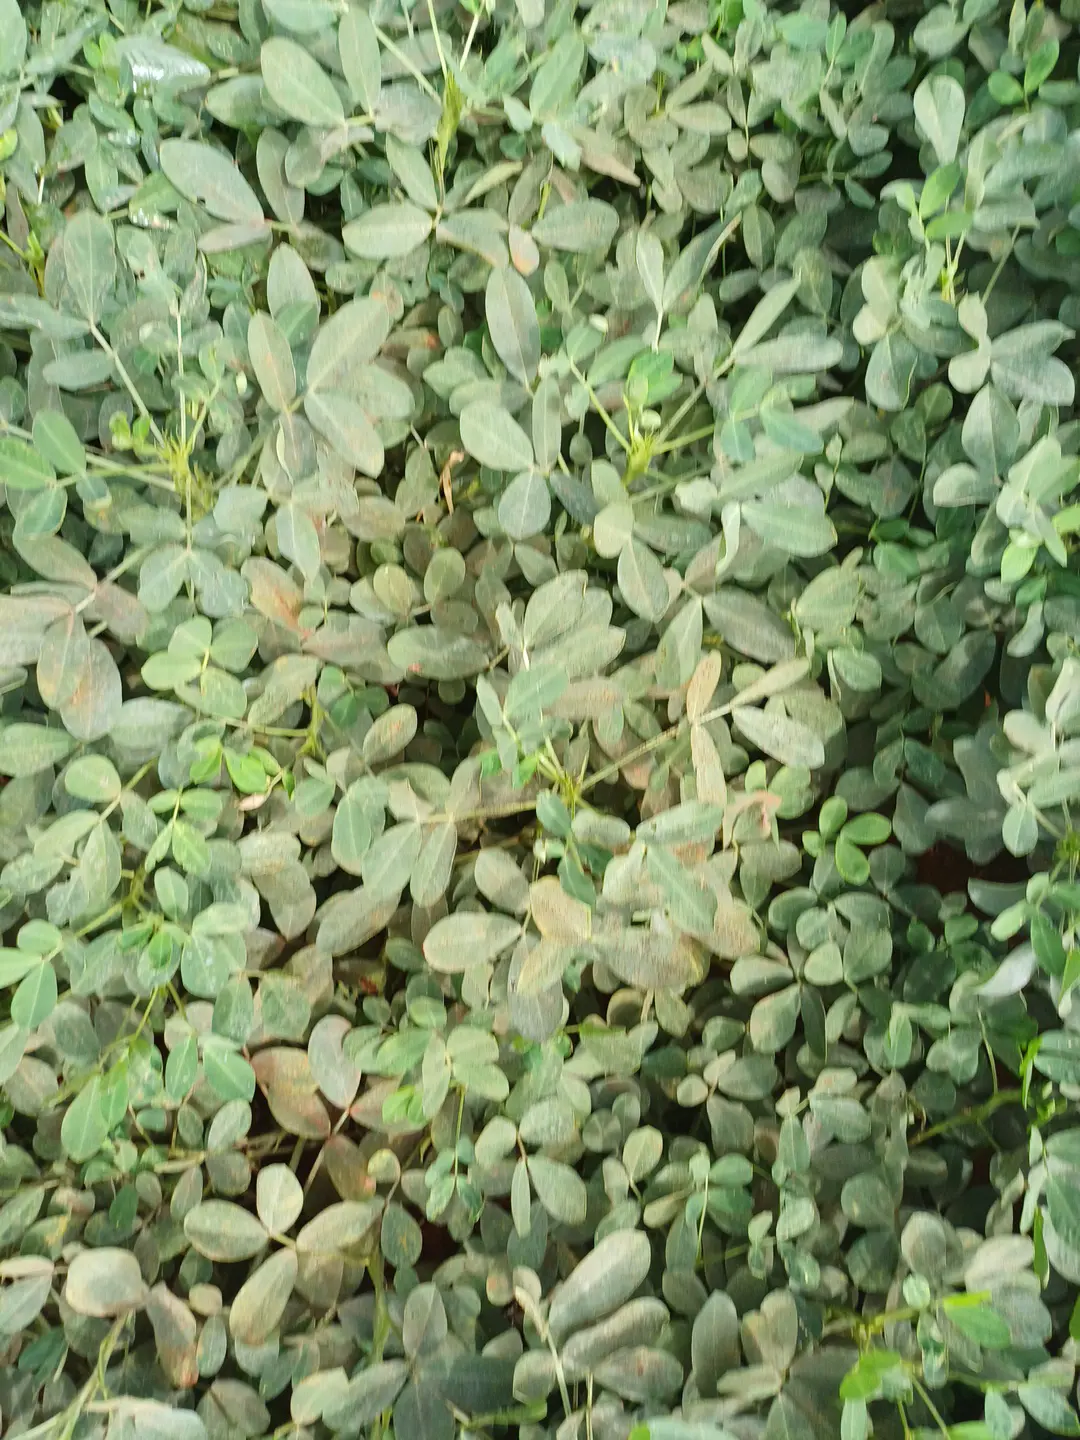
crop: groundnut
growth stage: pegging
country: Kenya
